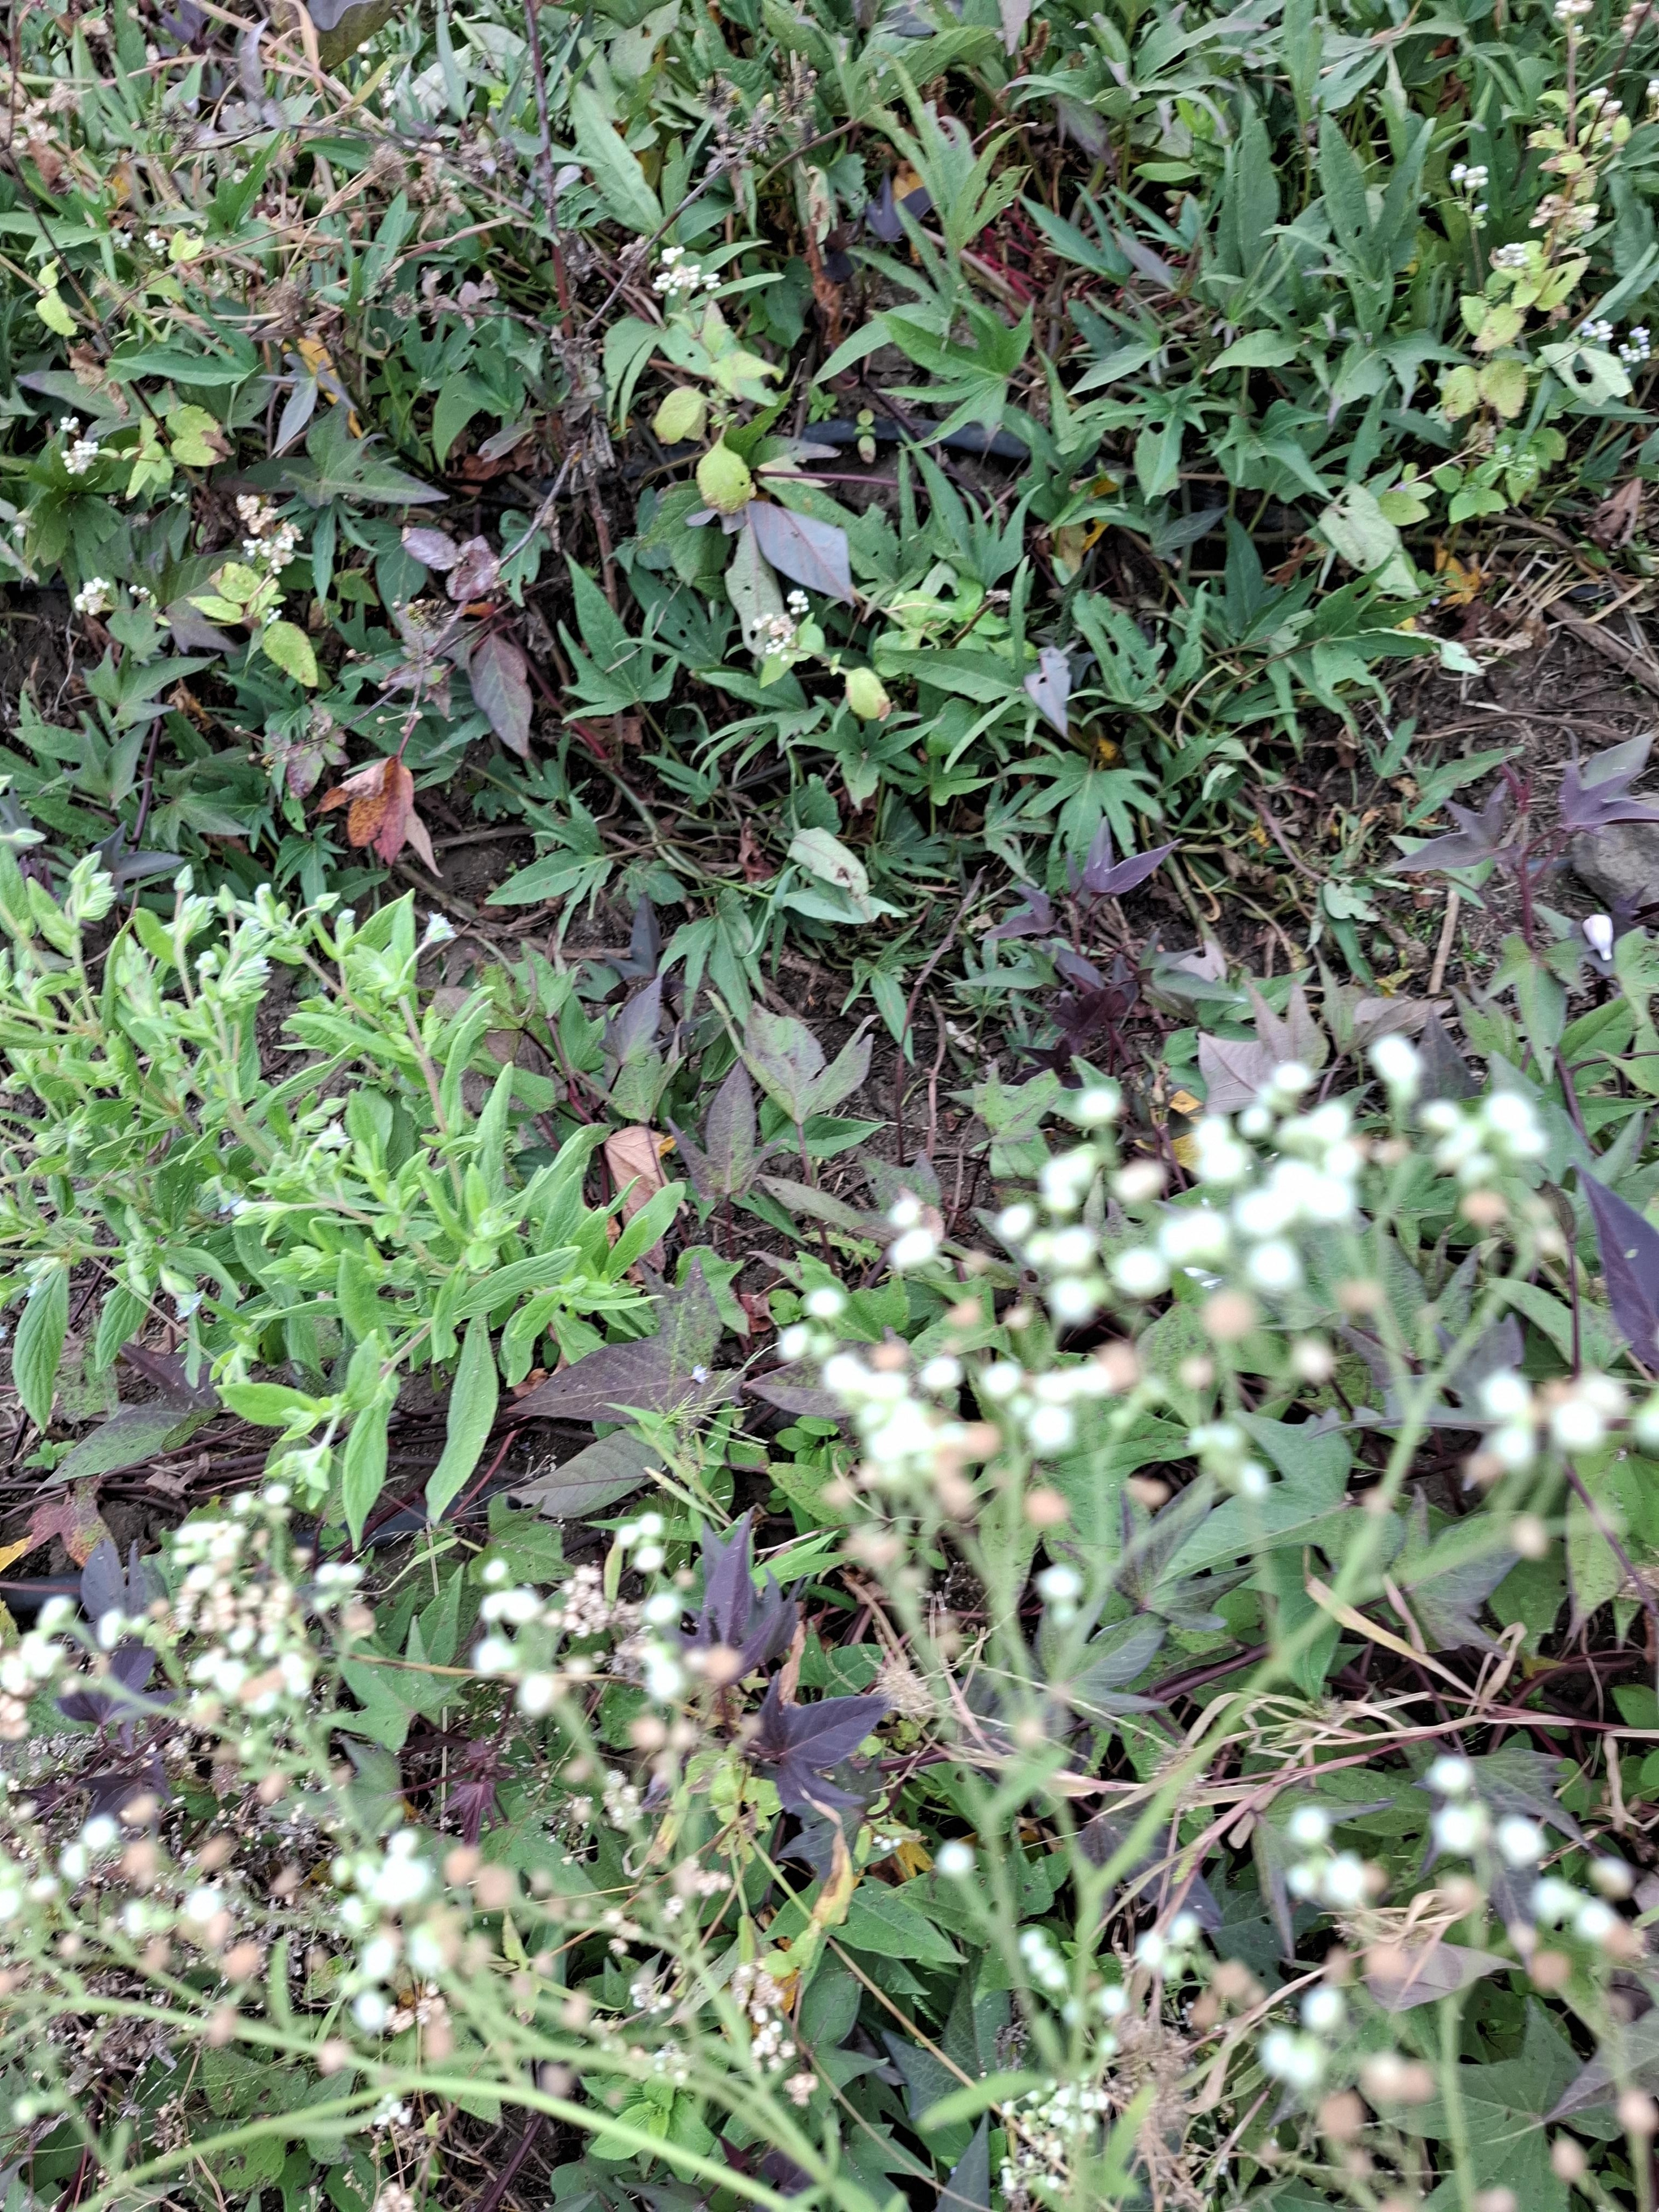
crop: sweet potato
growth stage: flowering
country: Tanzania
